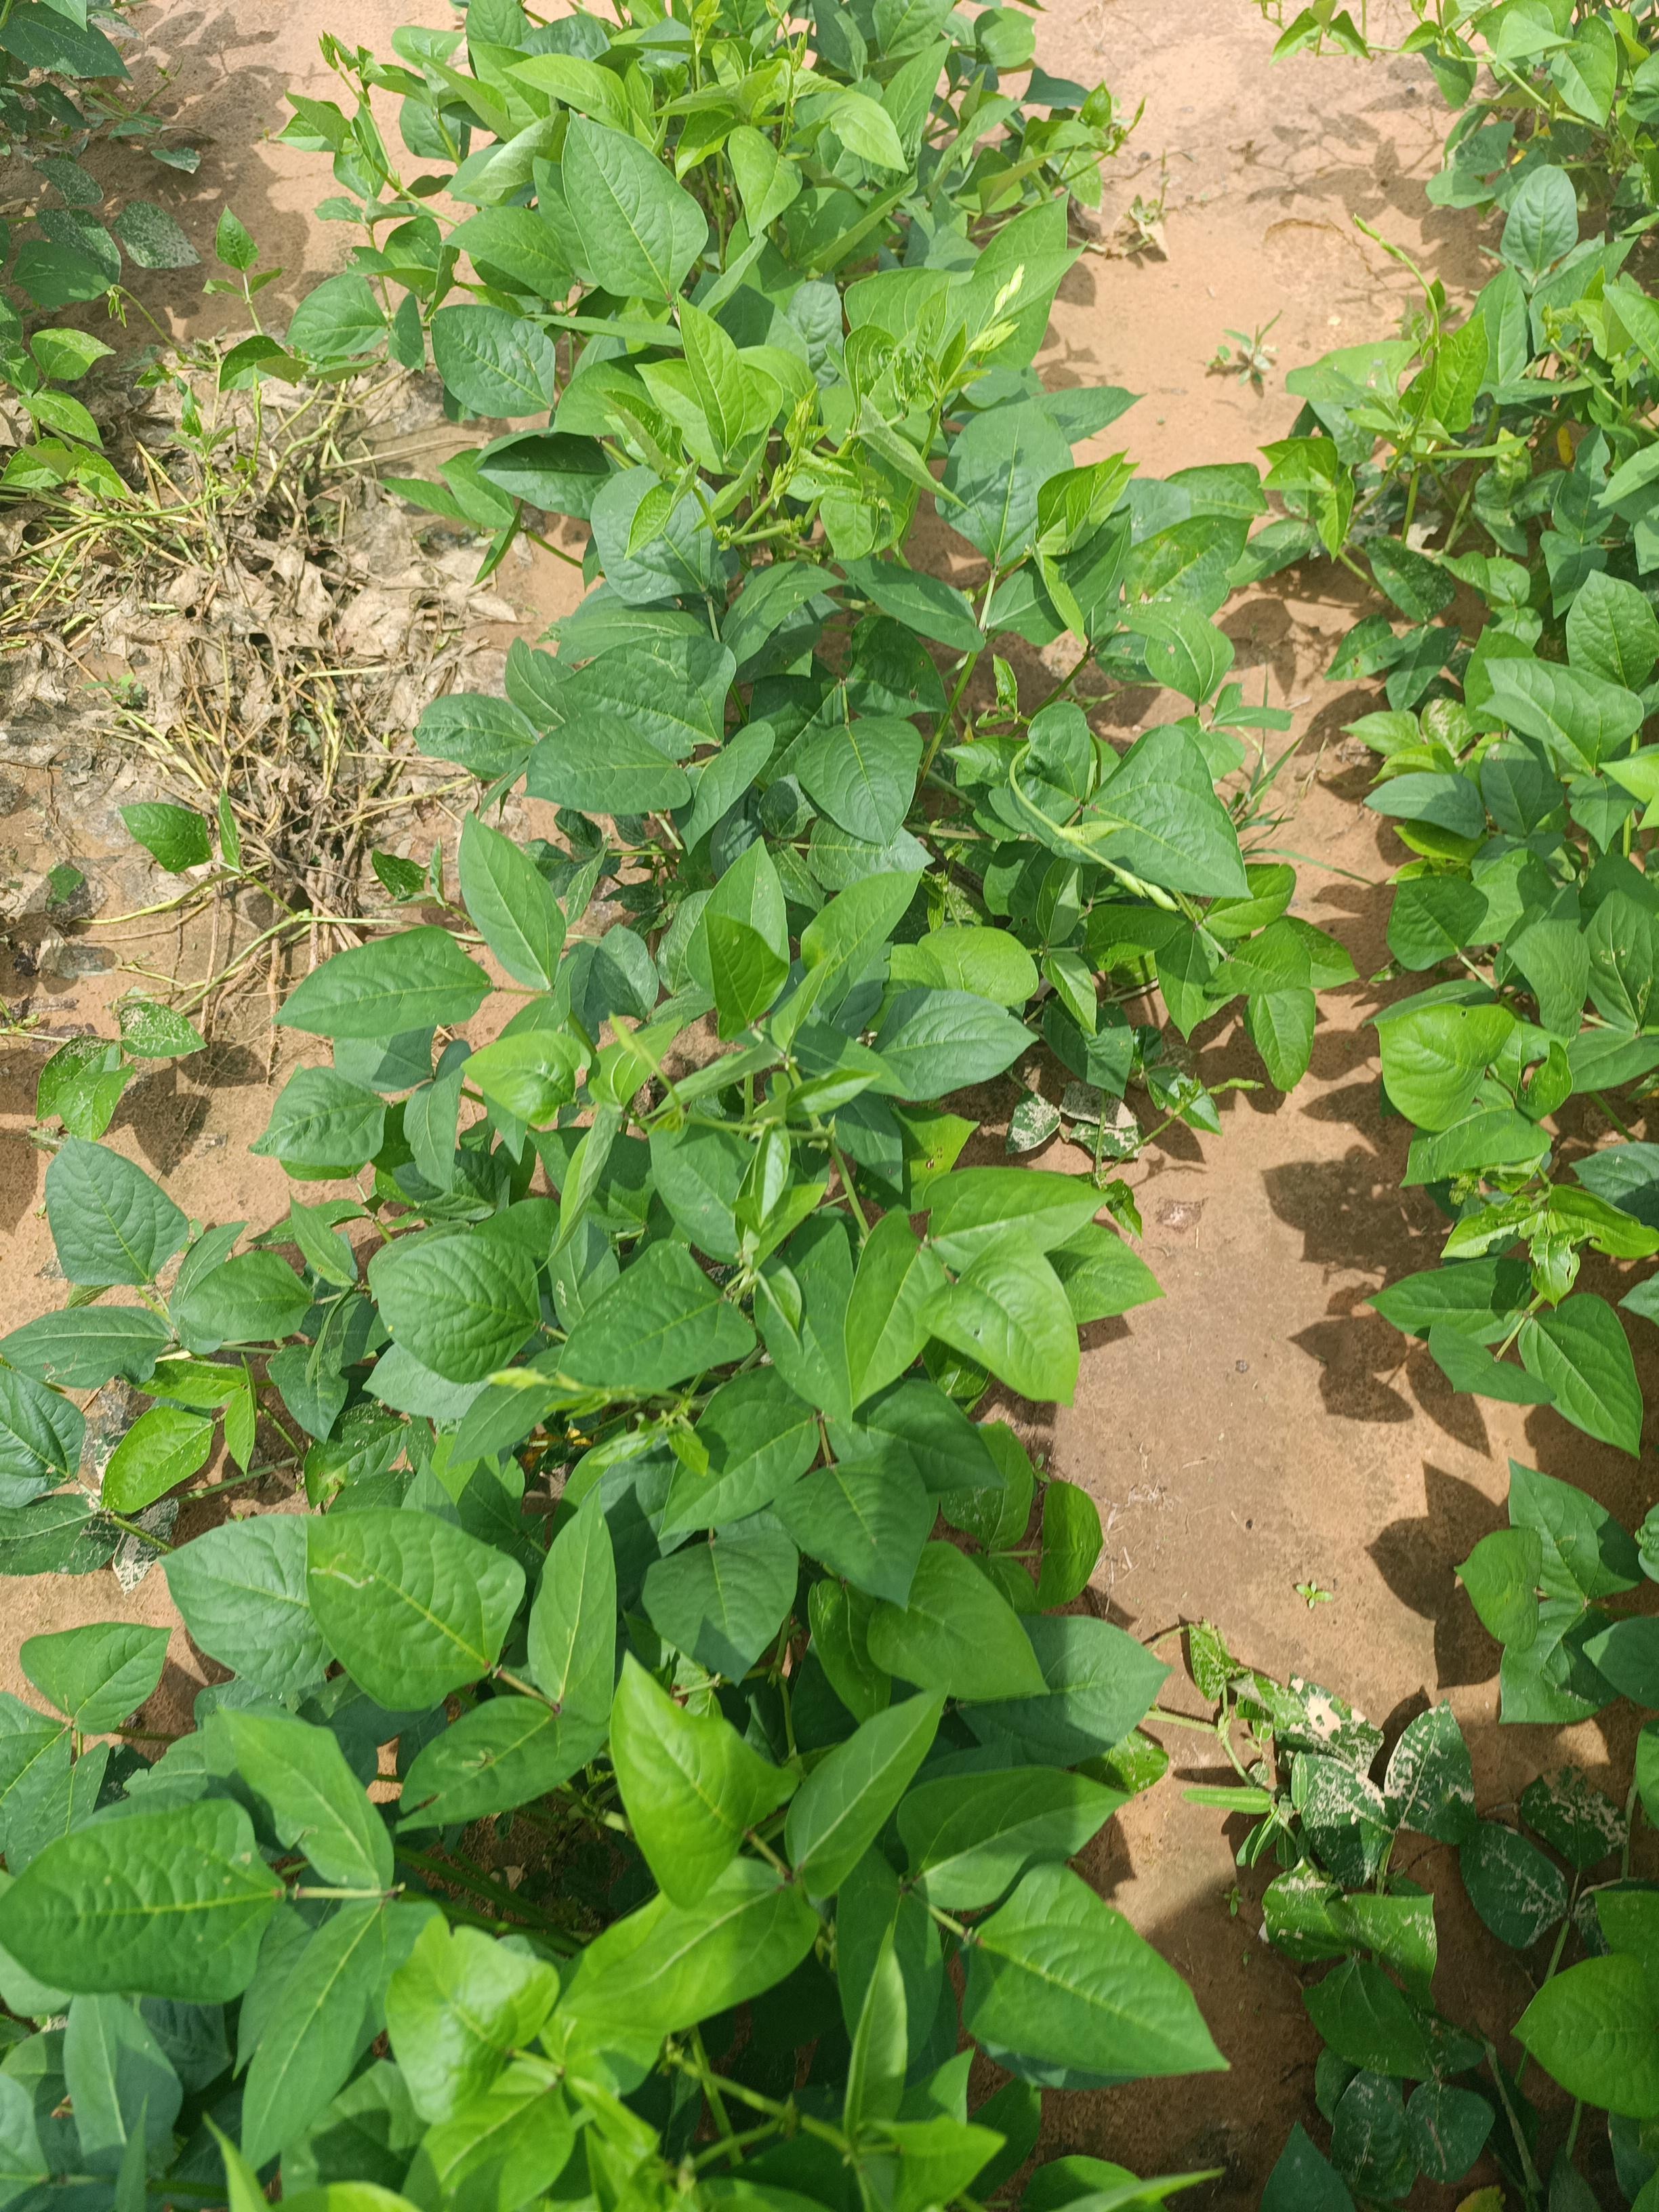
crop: cowpea
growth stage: vegetative
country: Nigeria
